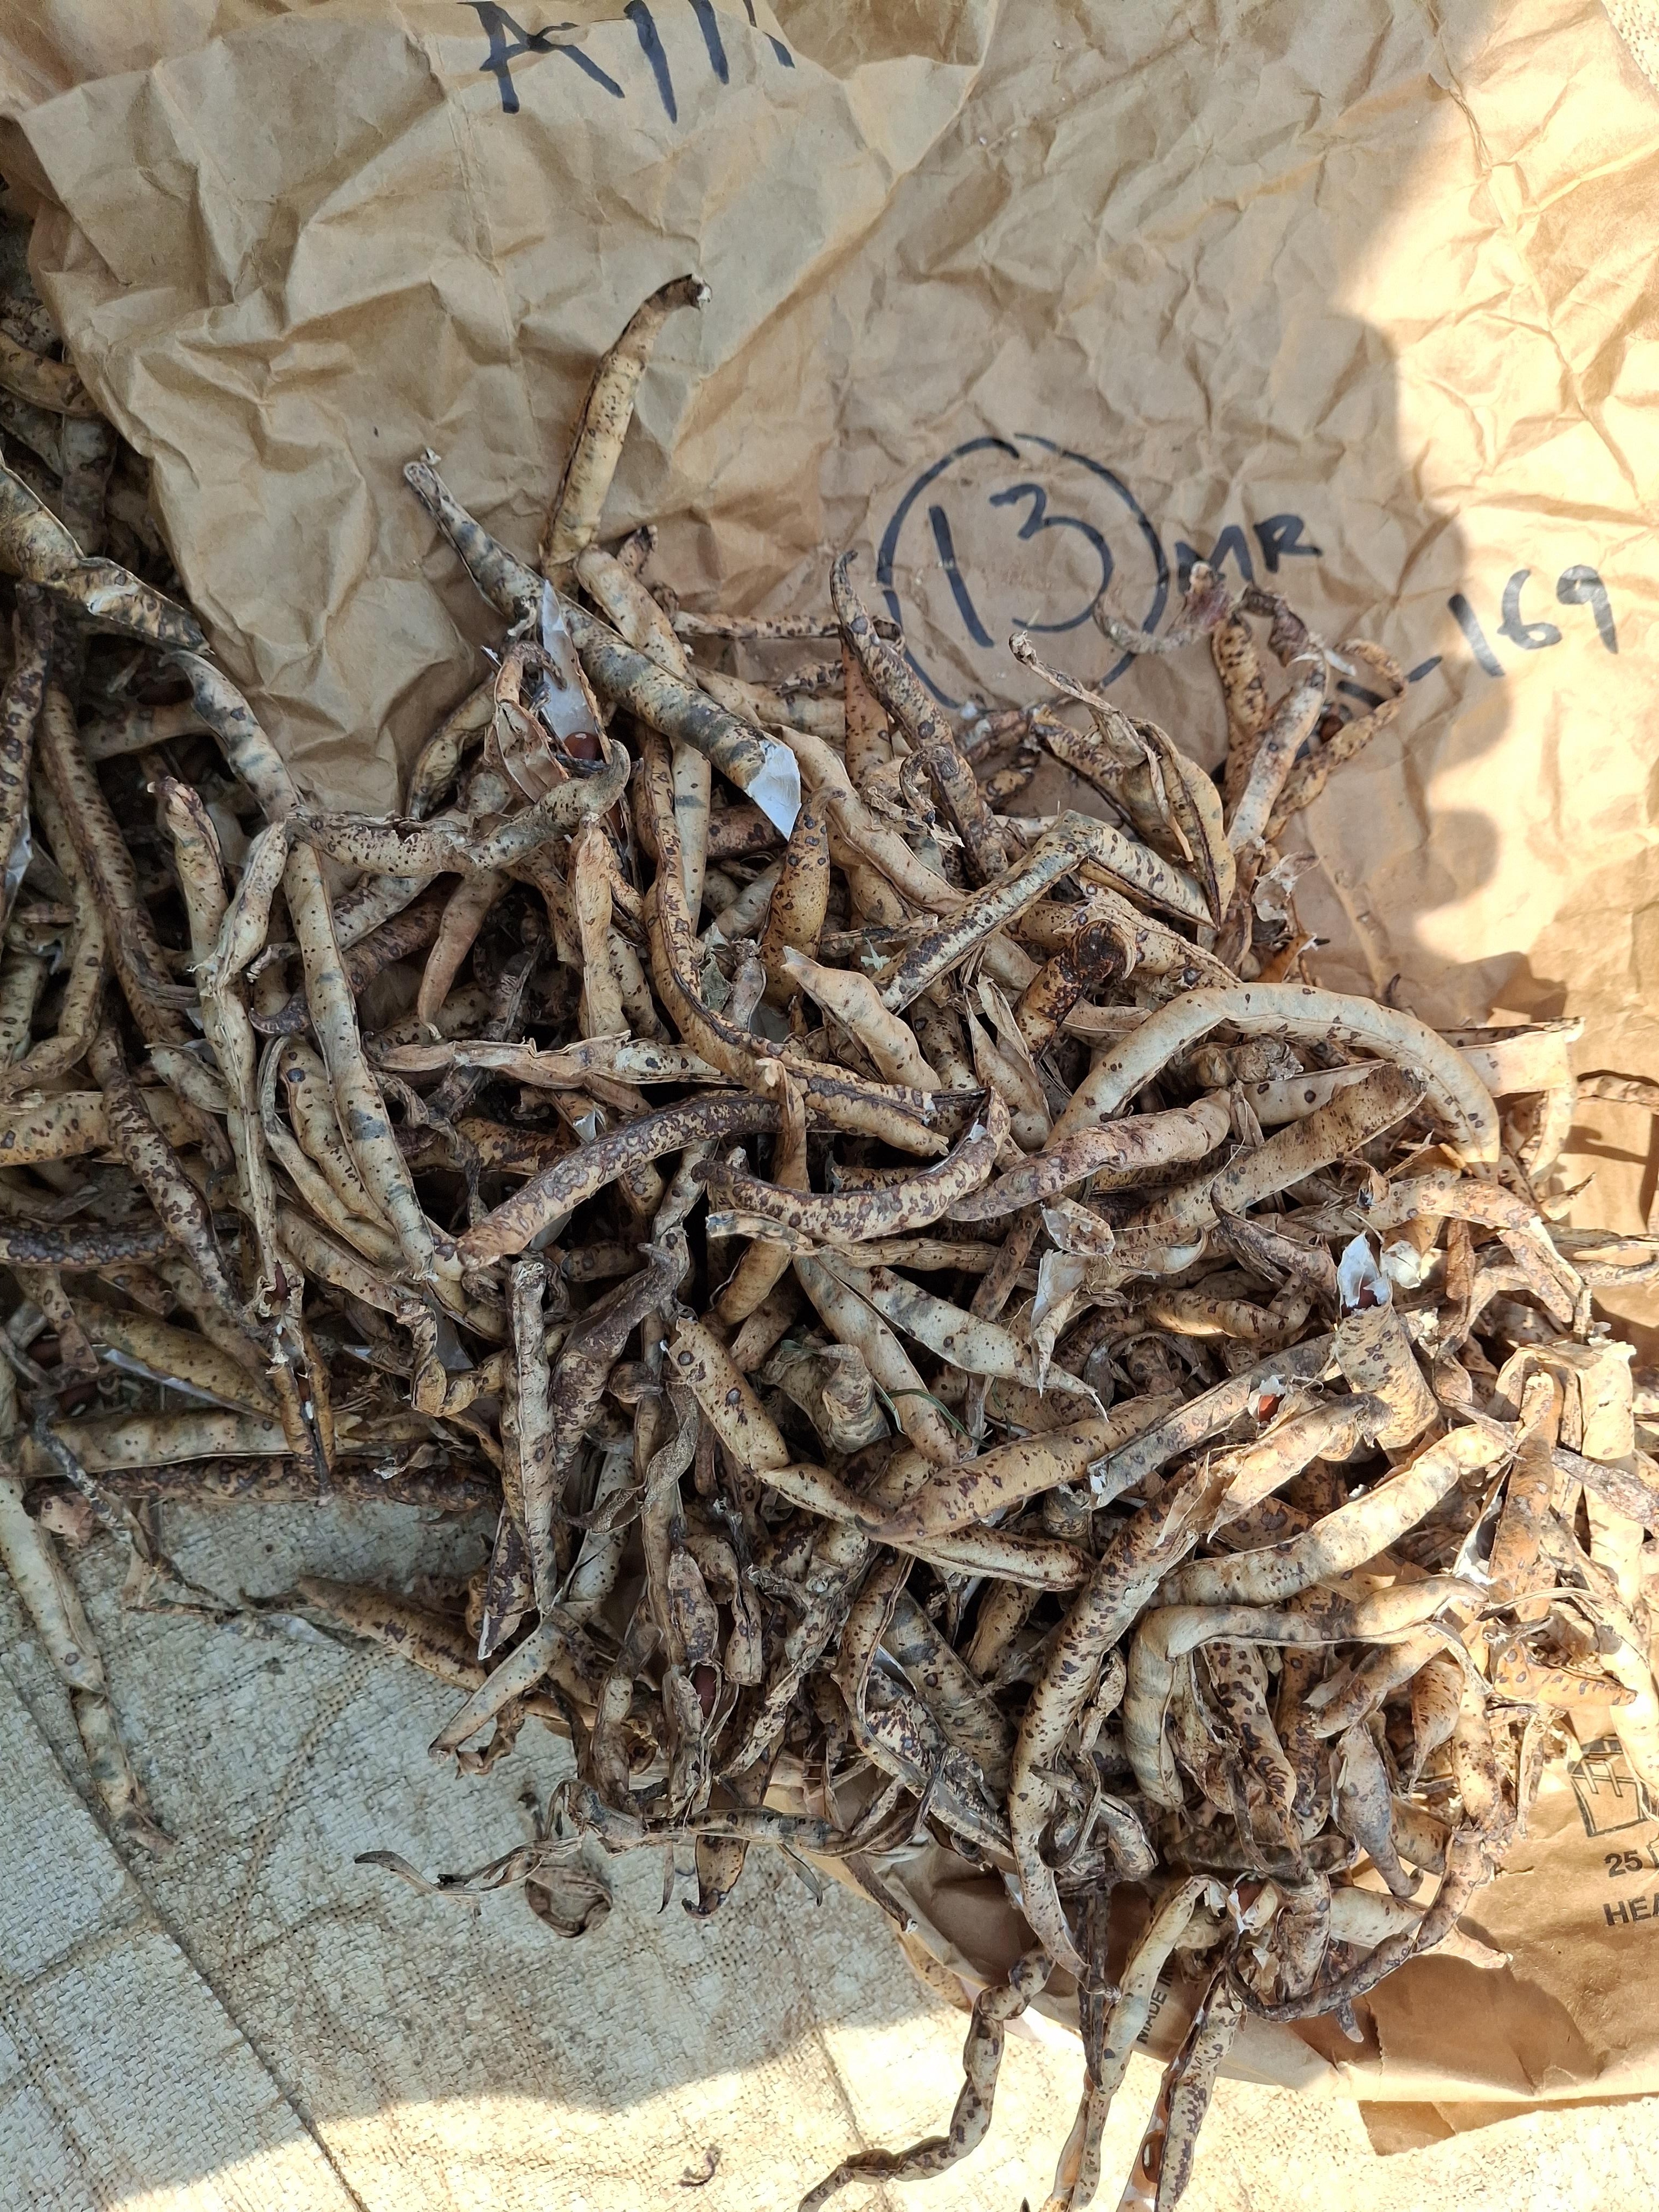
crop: cowpea
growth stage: harvest
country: Nigeria
